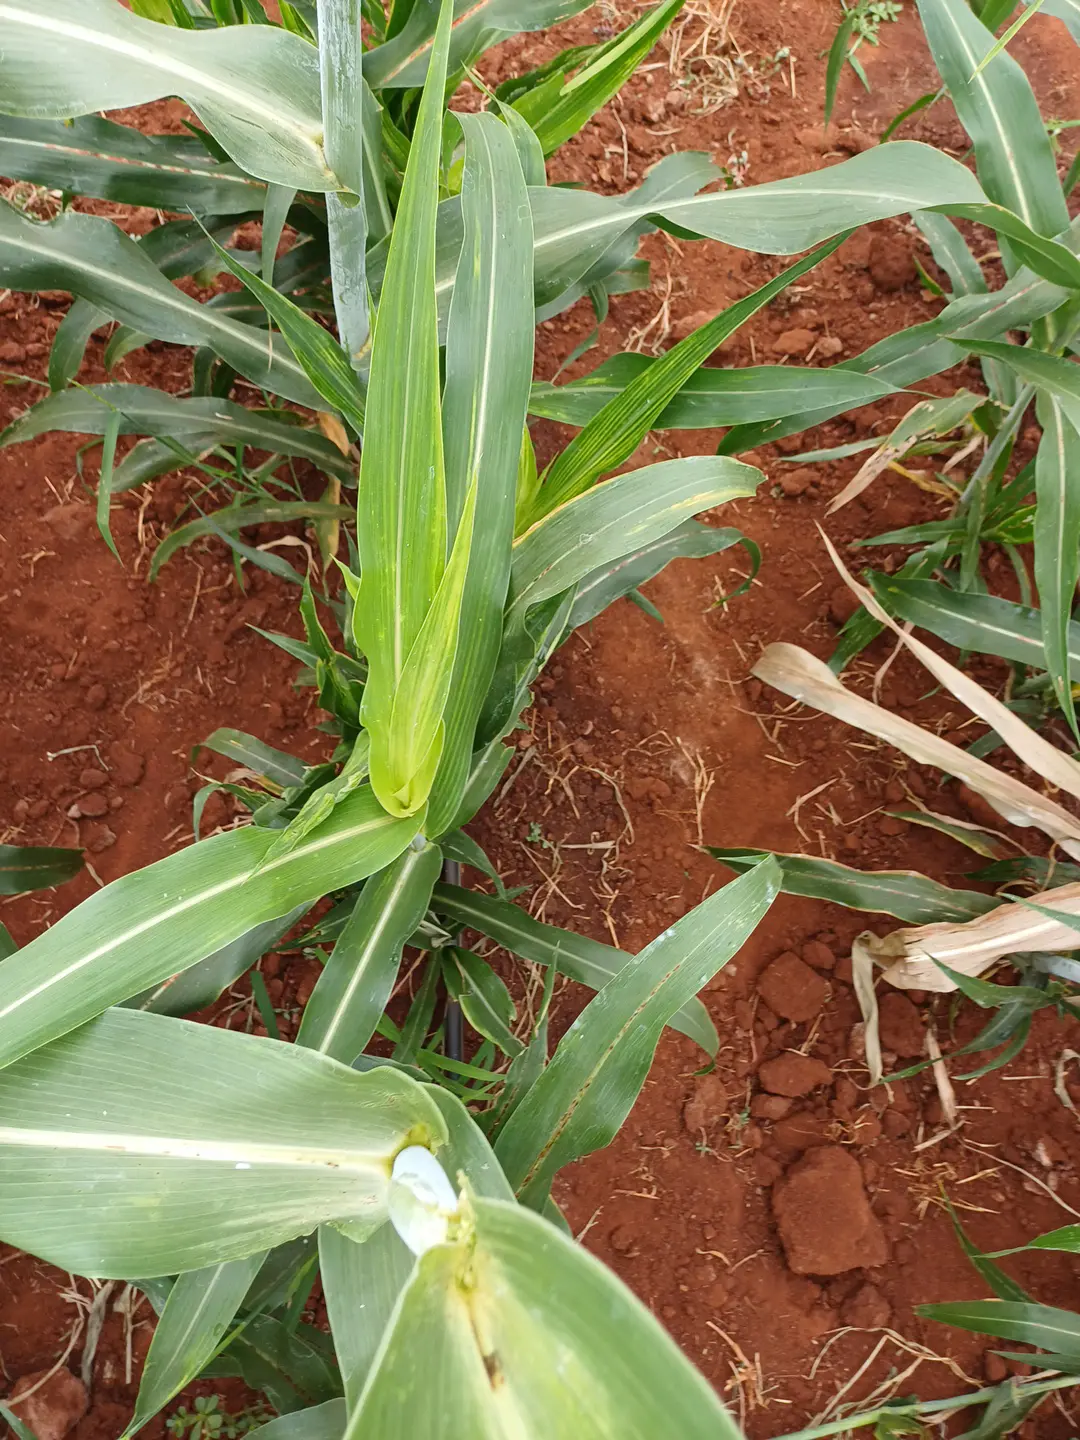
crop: sorghum
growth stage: heading tuber
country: Kenya
